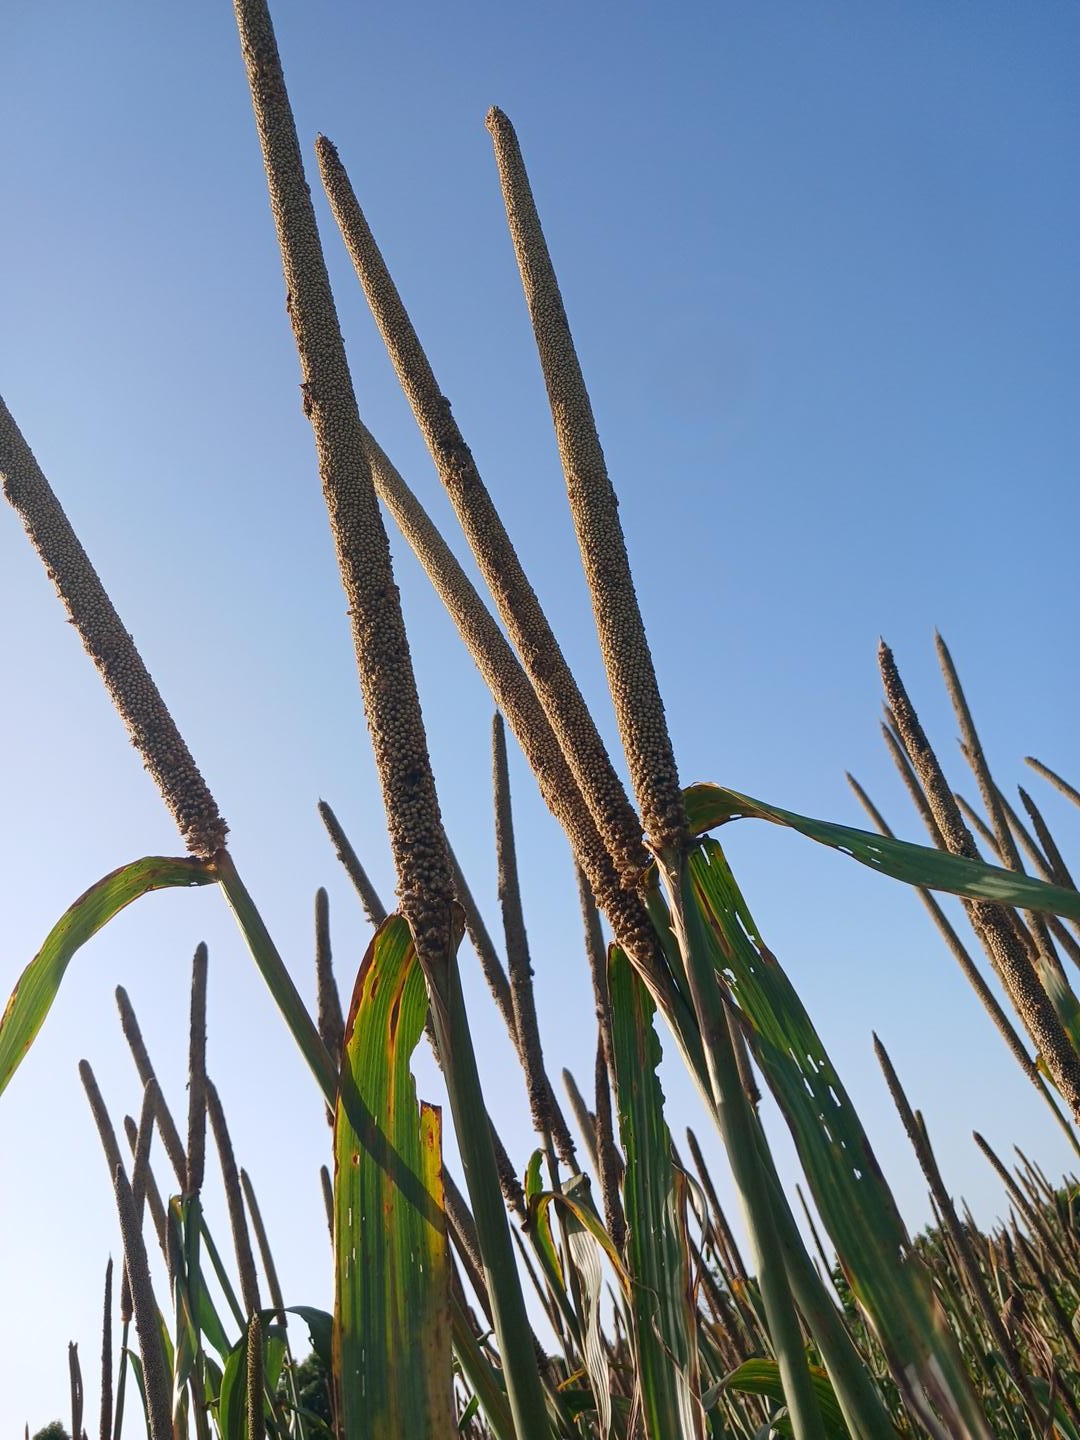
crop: pearl millet
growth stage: maturity
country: Senegal
